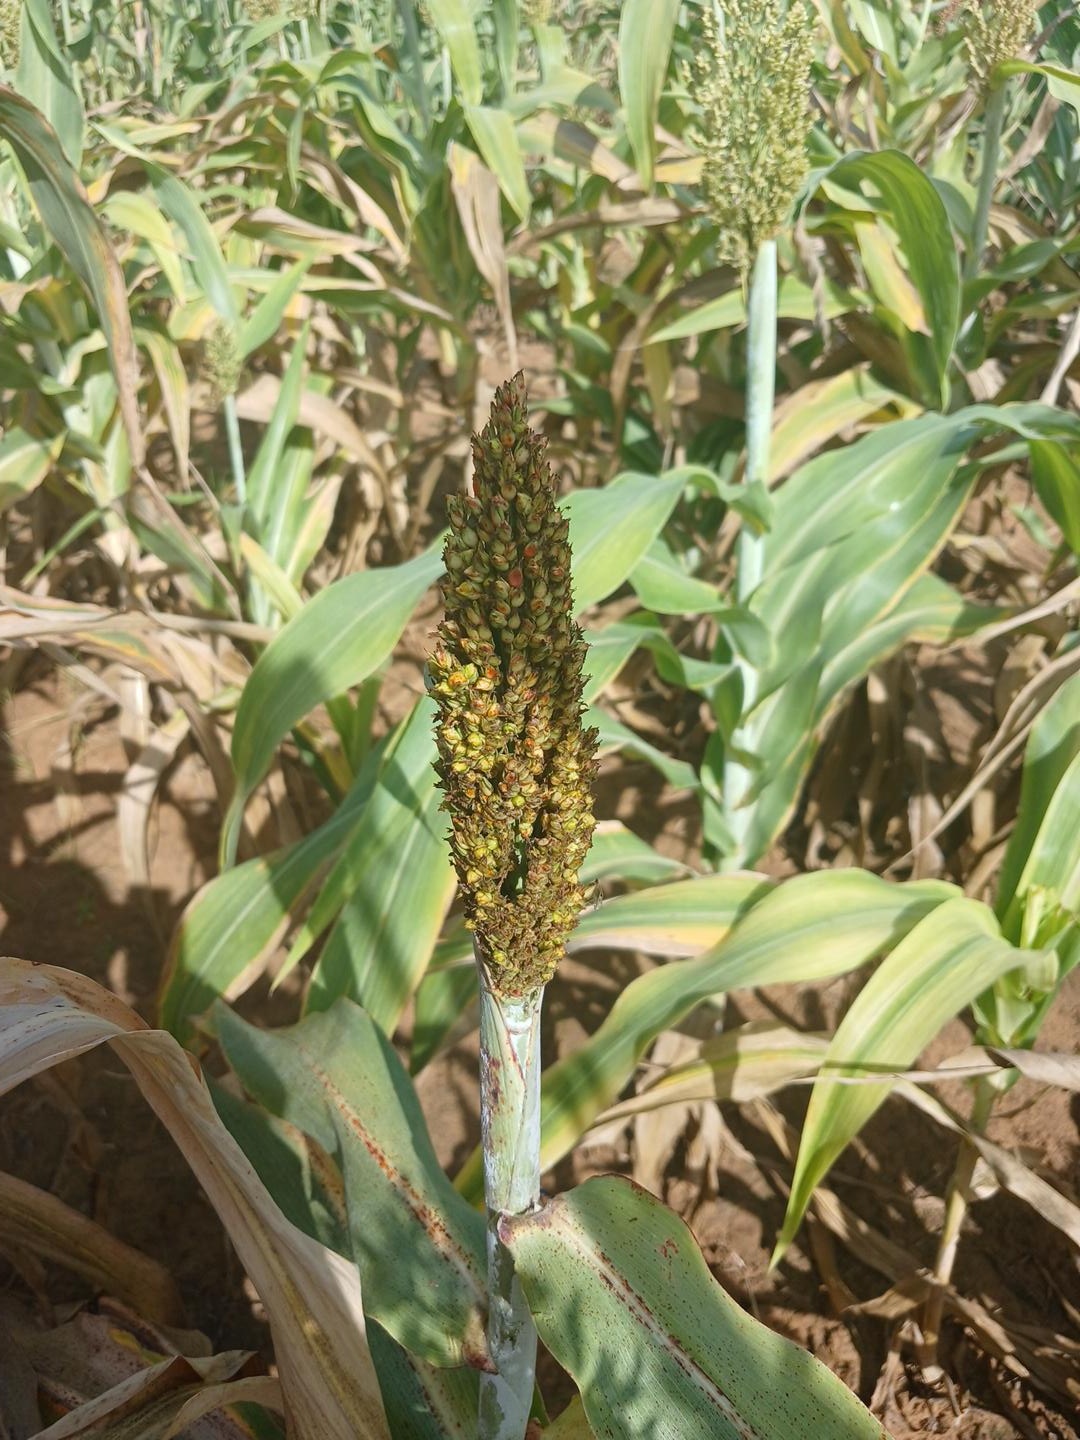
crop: sorghum
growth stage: filling grain
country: Senegal
